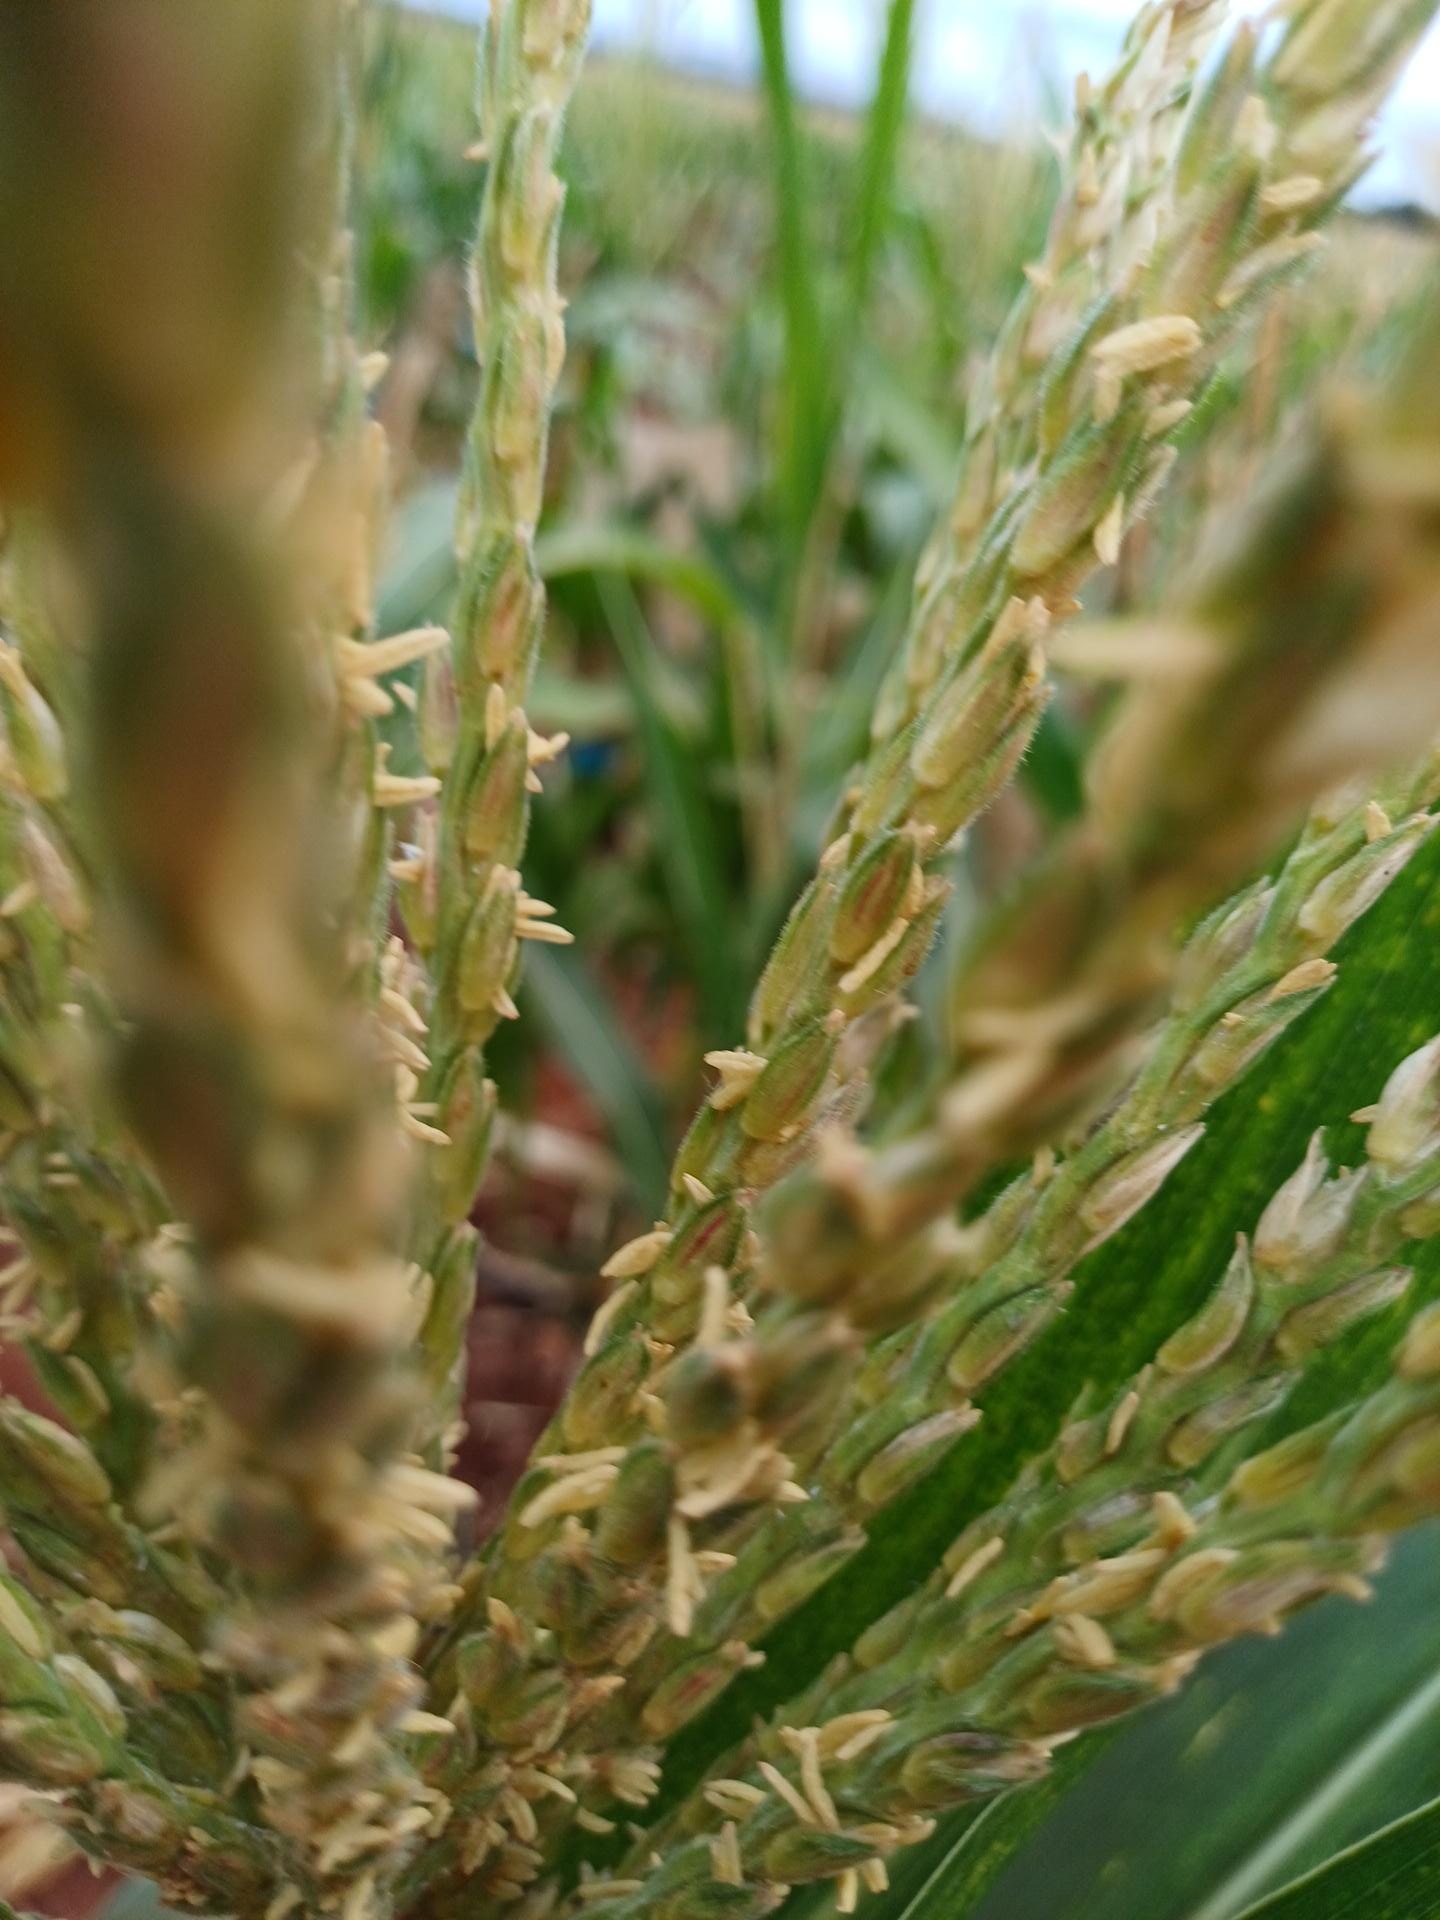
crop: maize
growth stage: flowering
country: Kenya
